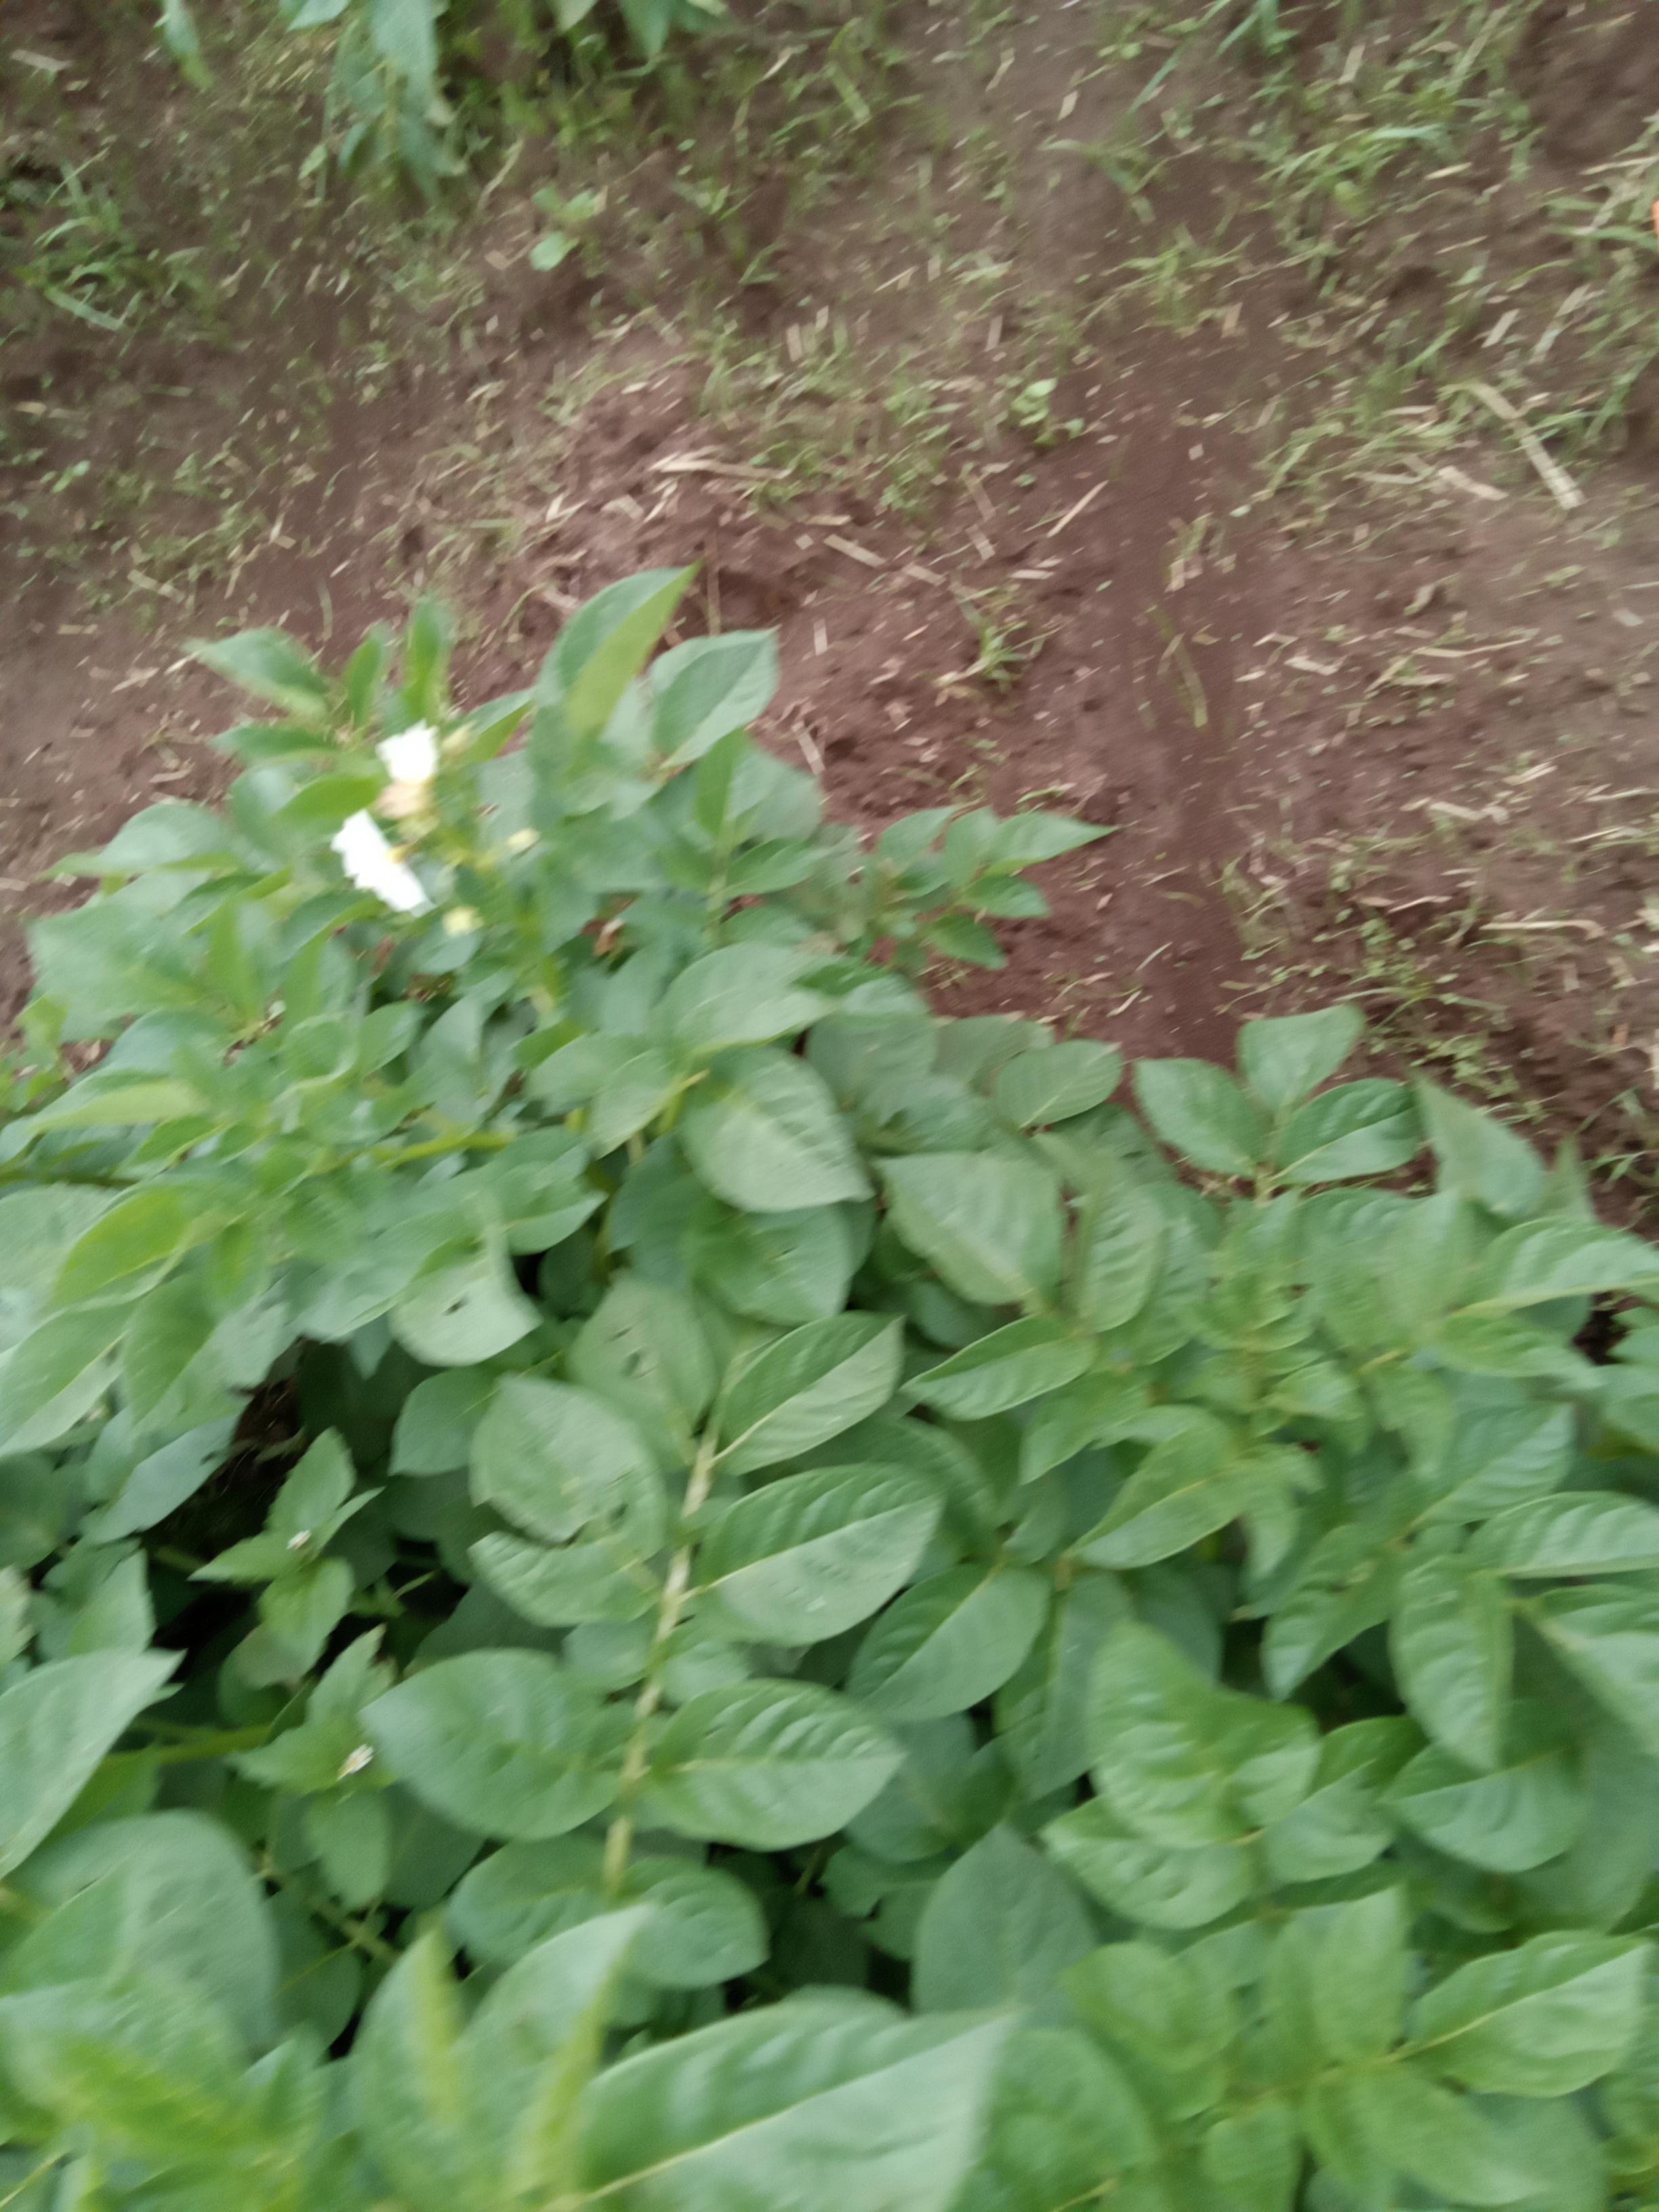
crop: potato
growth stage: flowering
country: Kenya
